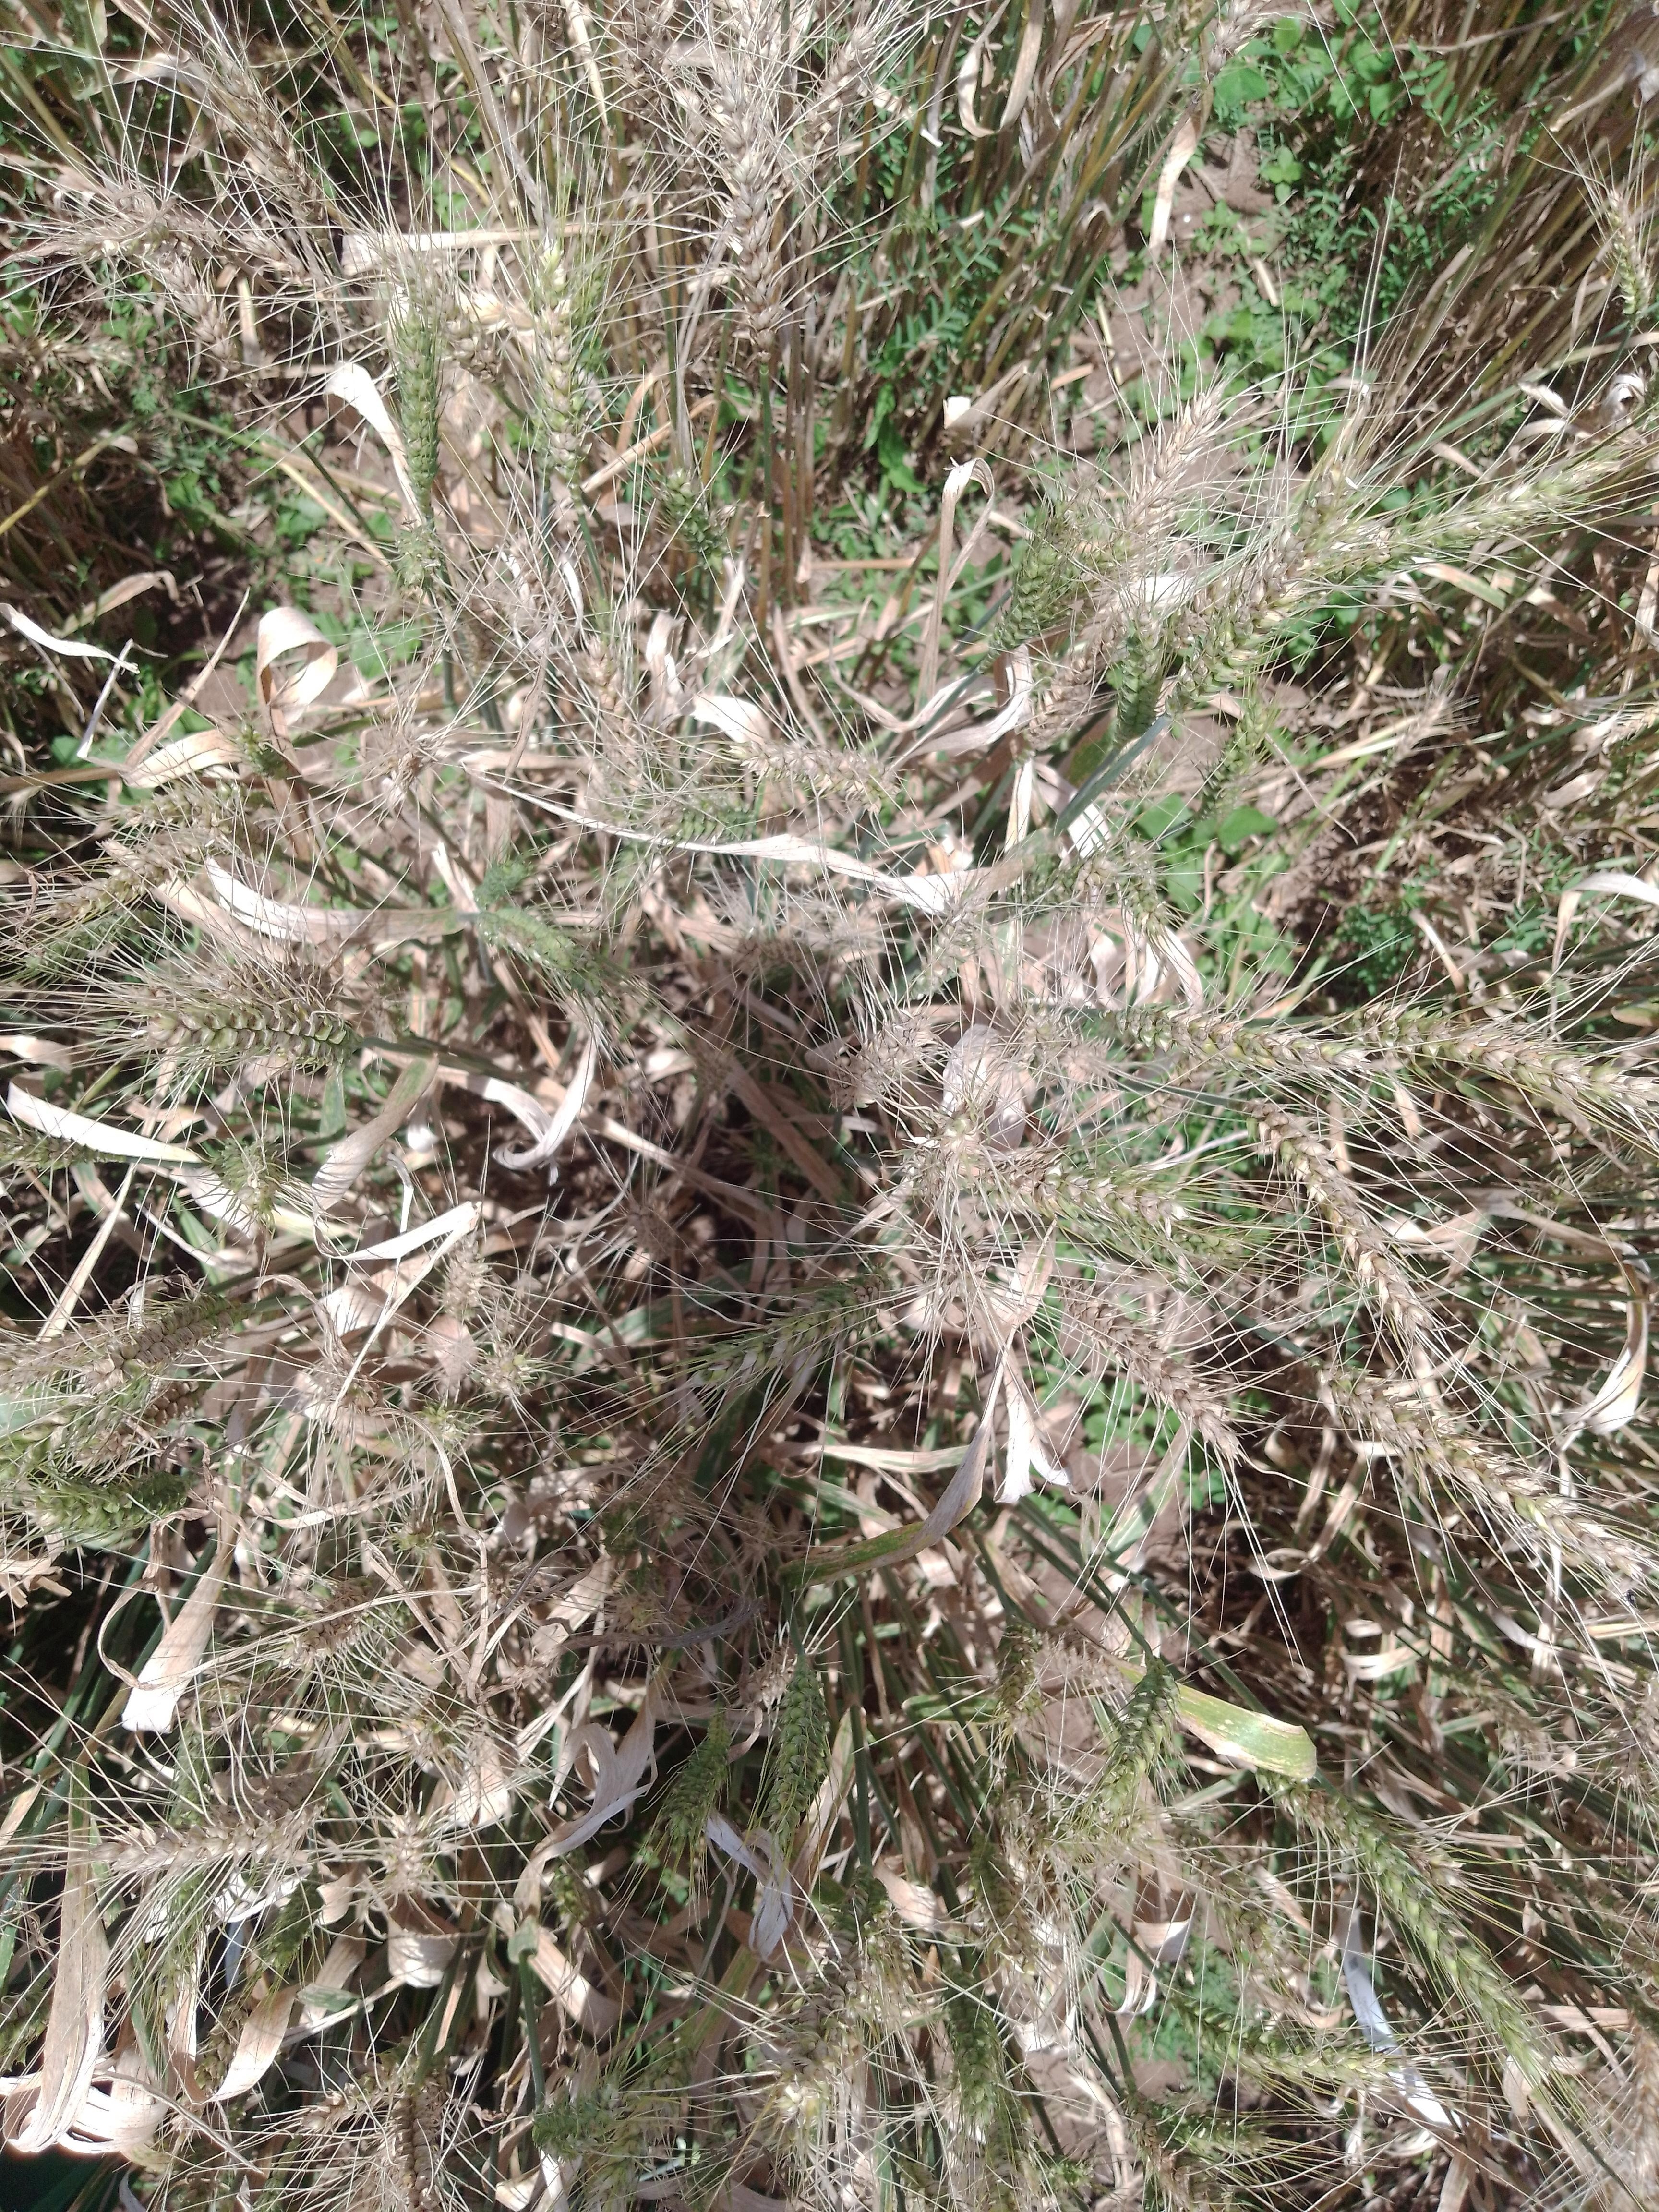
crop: wheat
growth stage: maturity
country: Kenya
